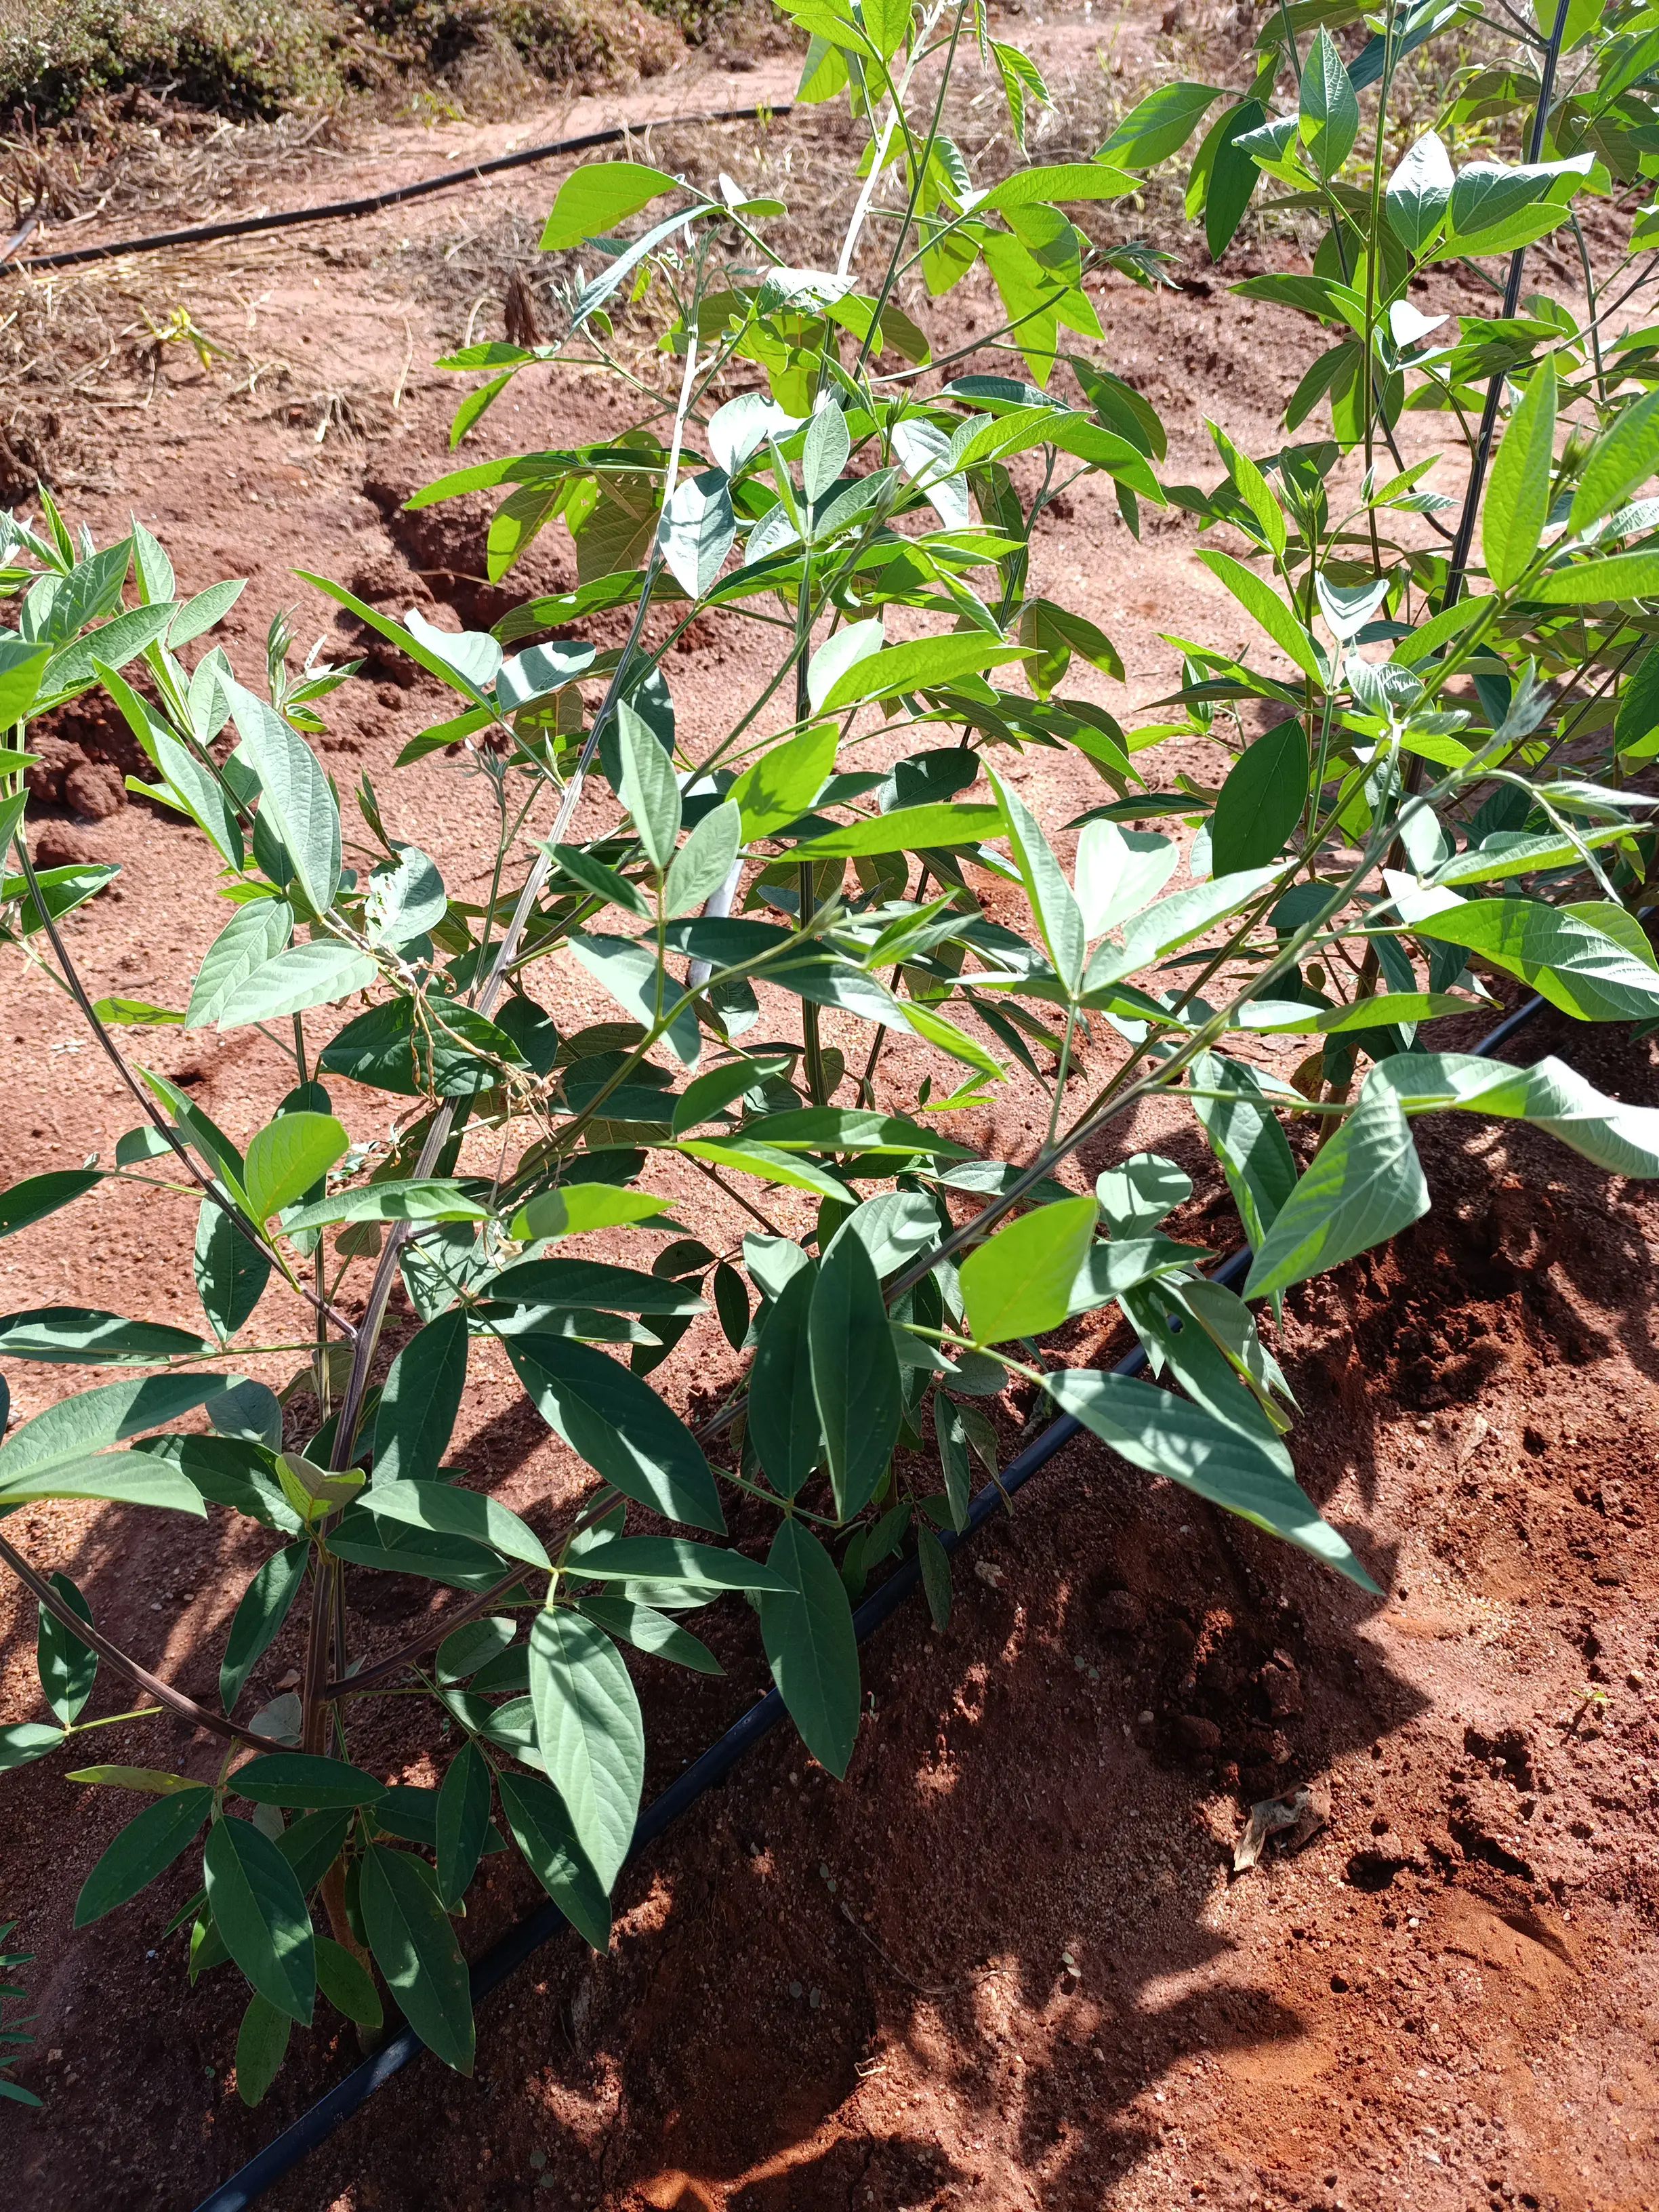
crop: pigeonpea
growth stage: flowering
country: Kenya
